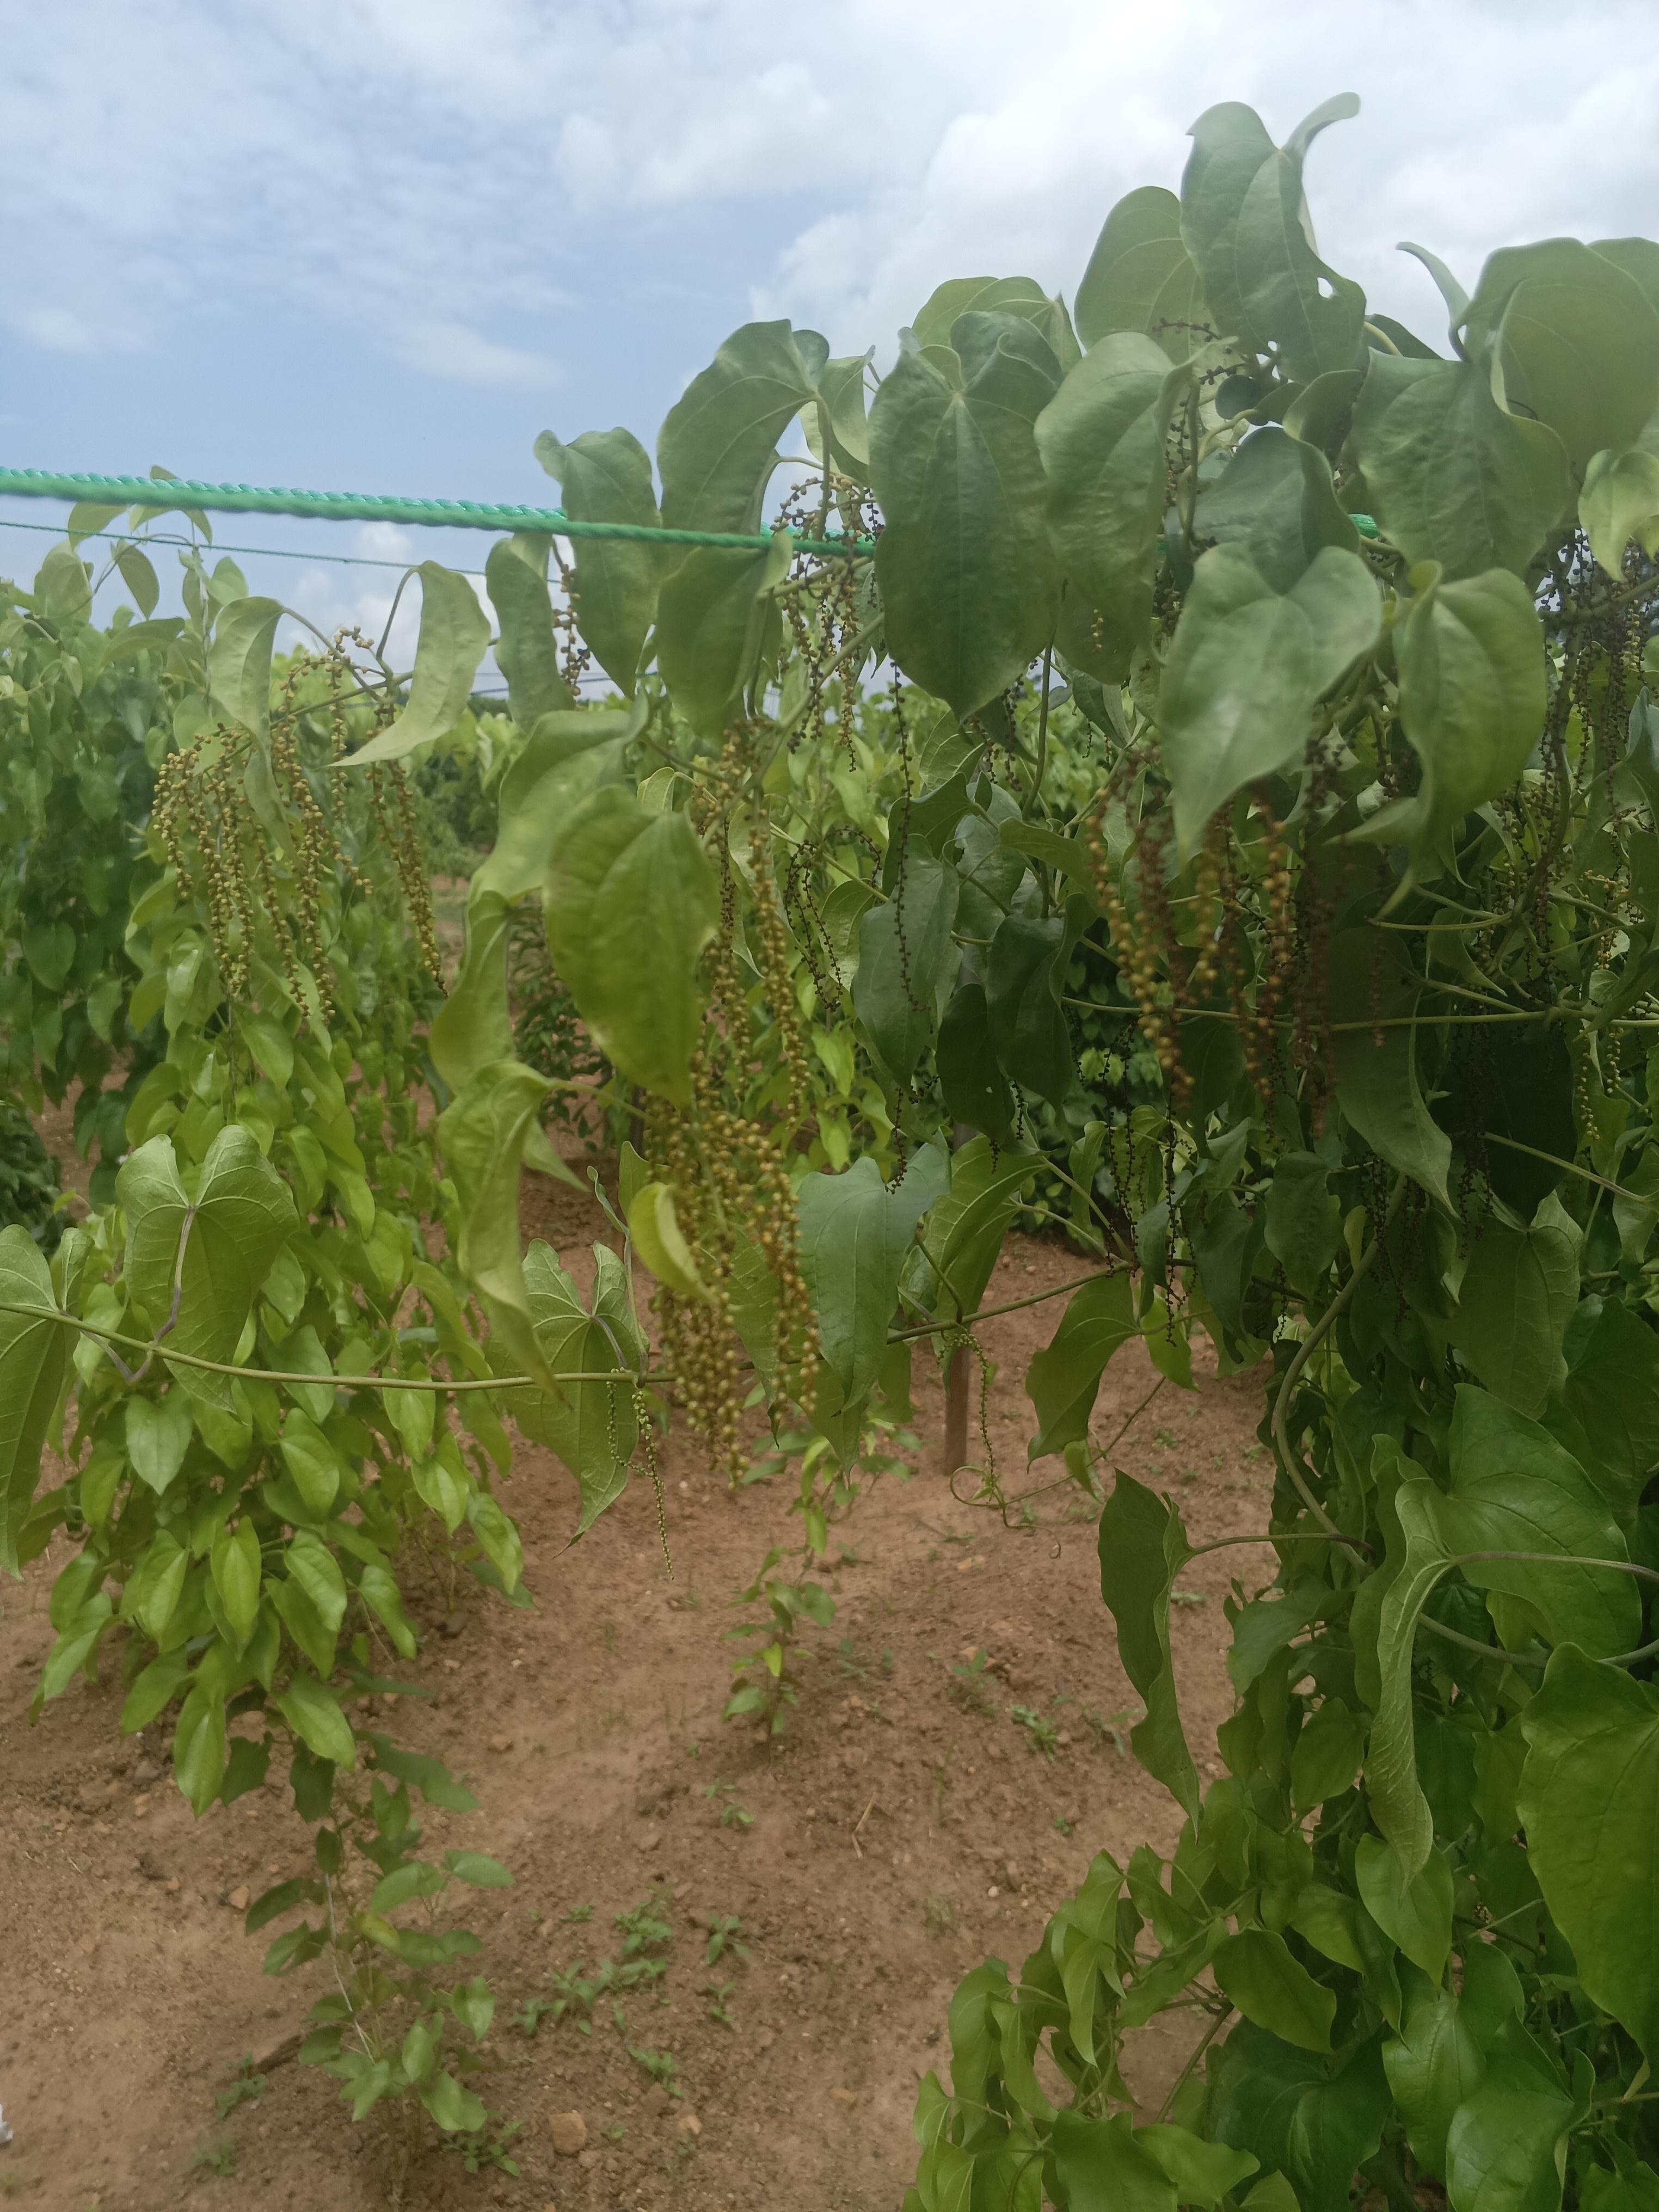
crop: yam
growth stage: flowering
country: Nigeria
